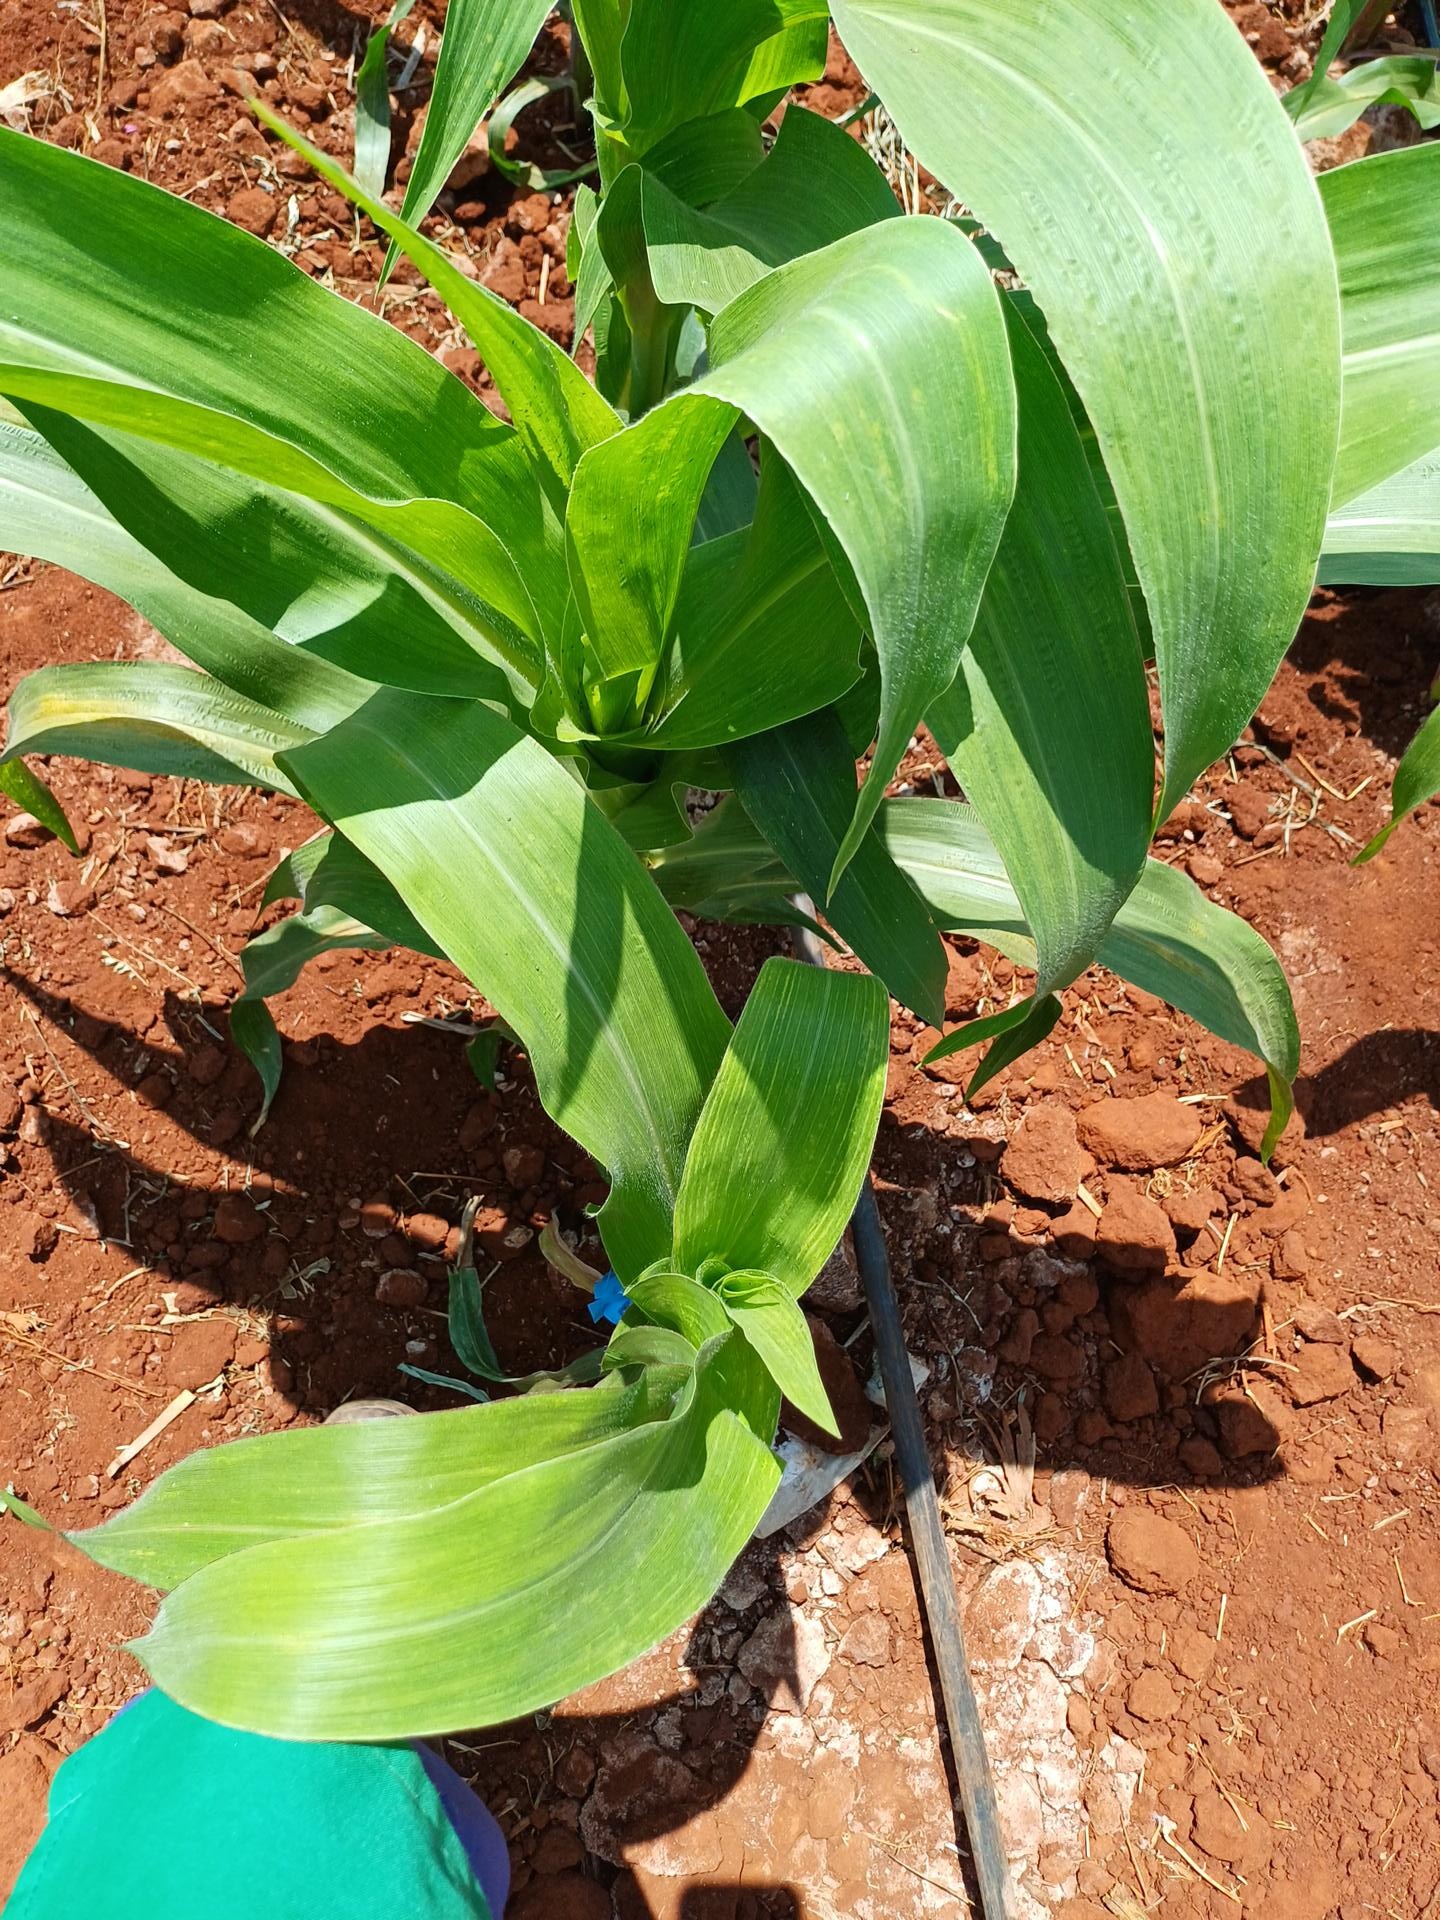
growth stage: vegetative
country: Kenya
